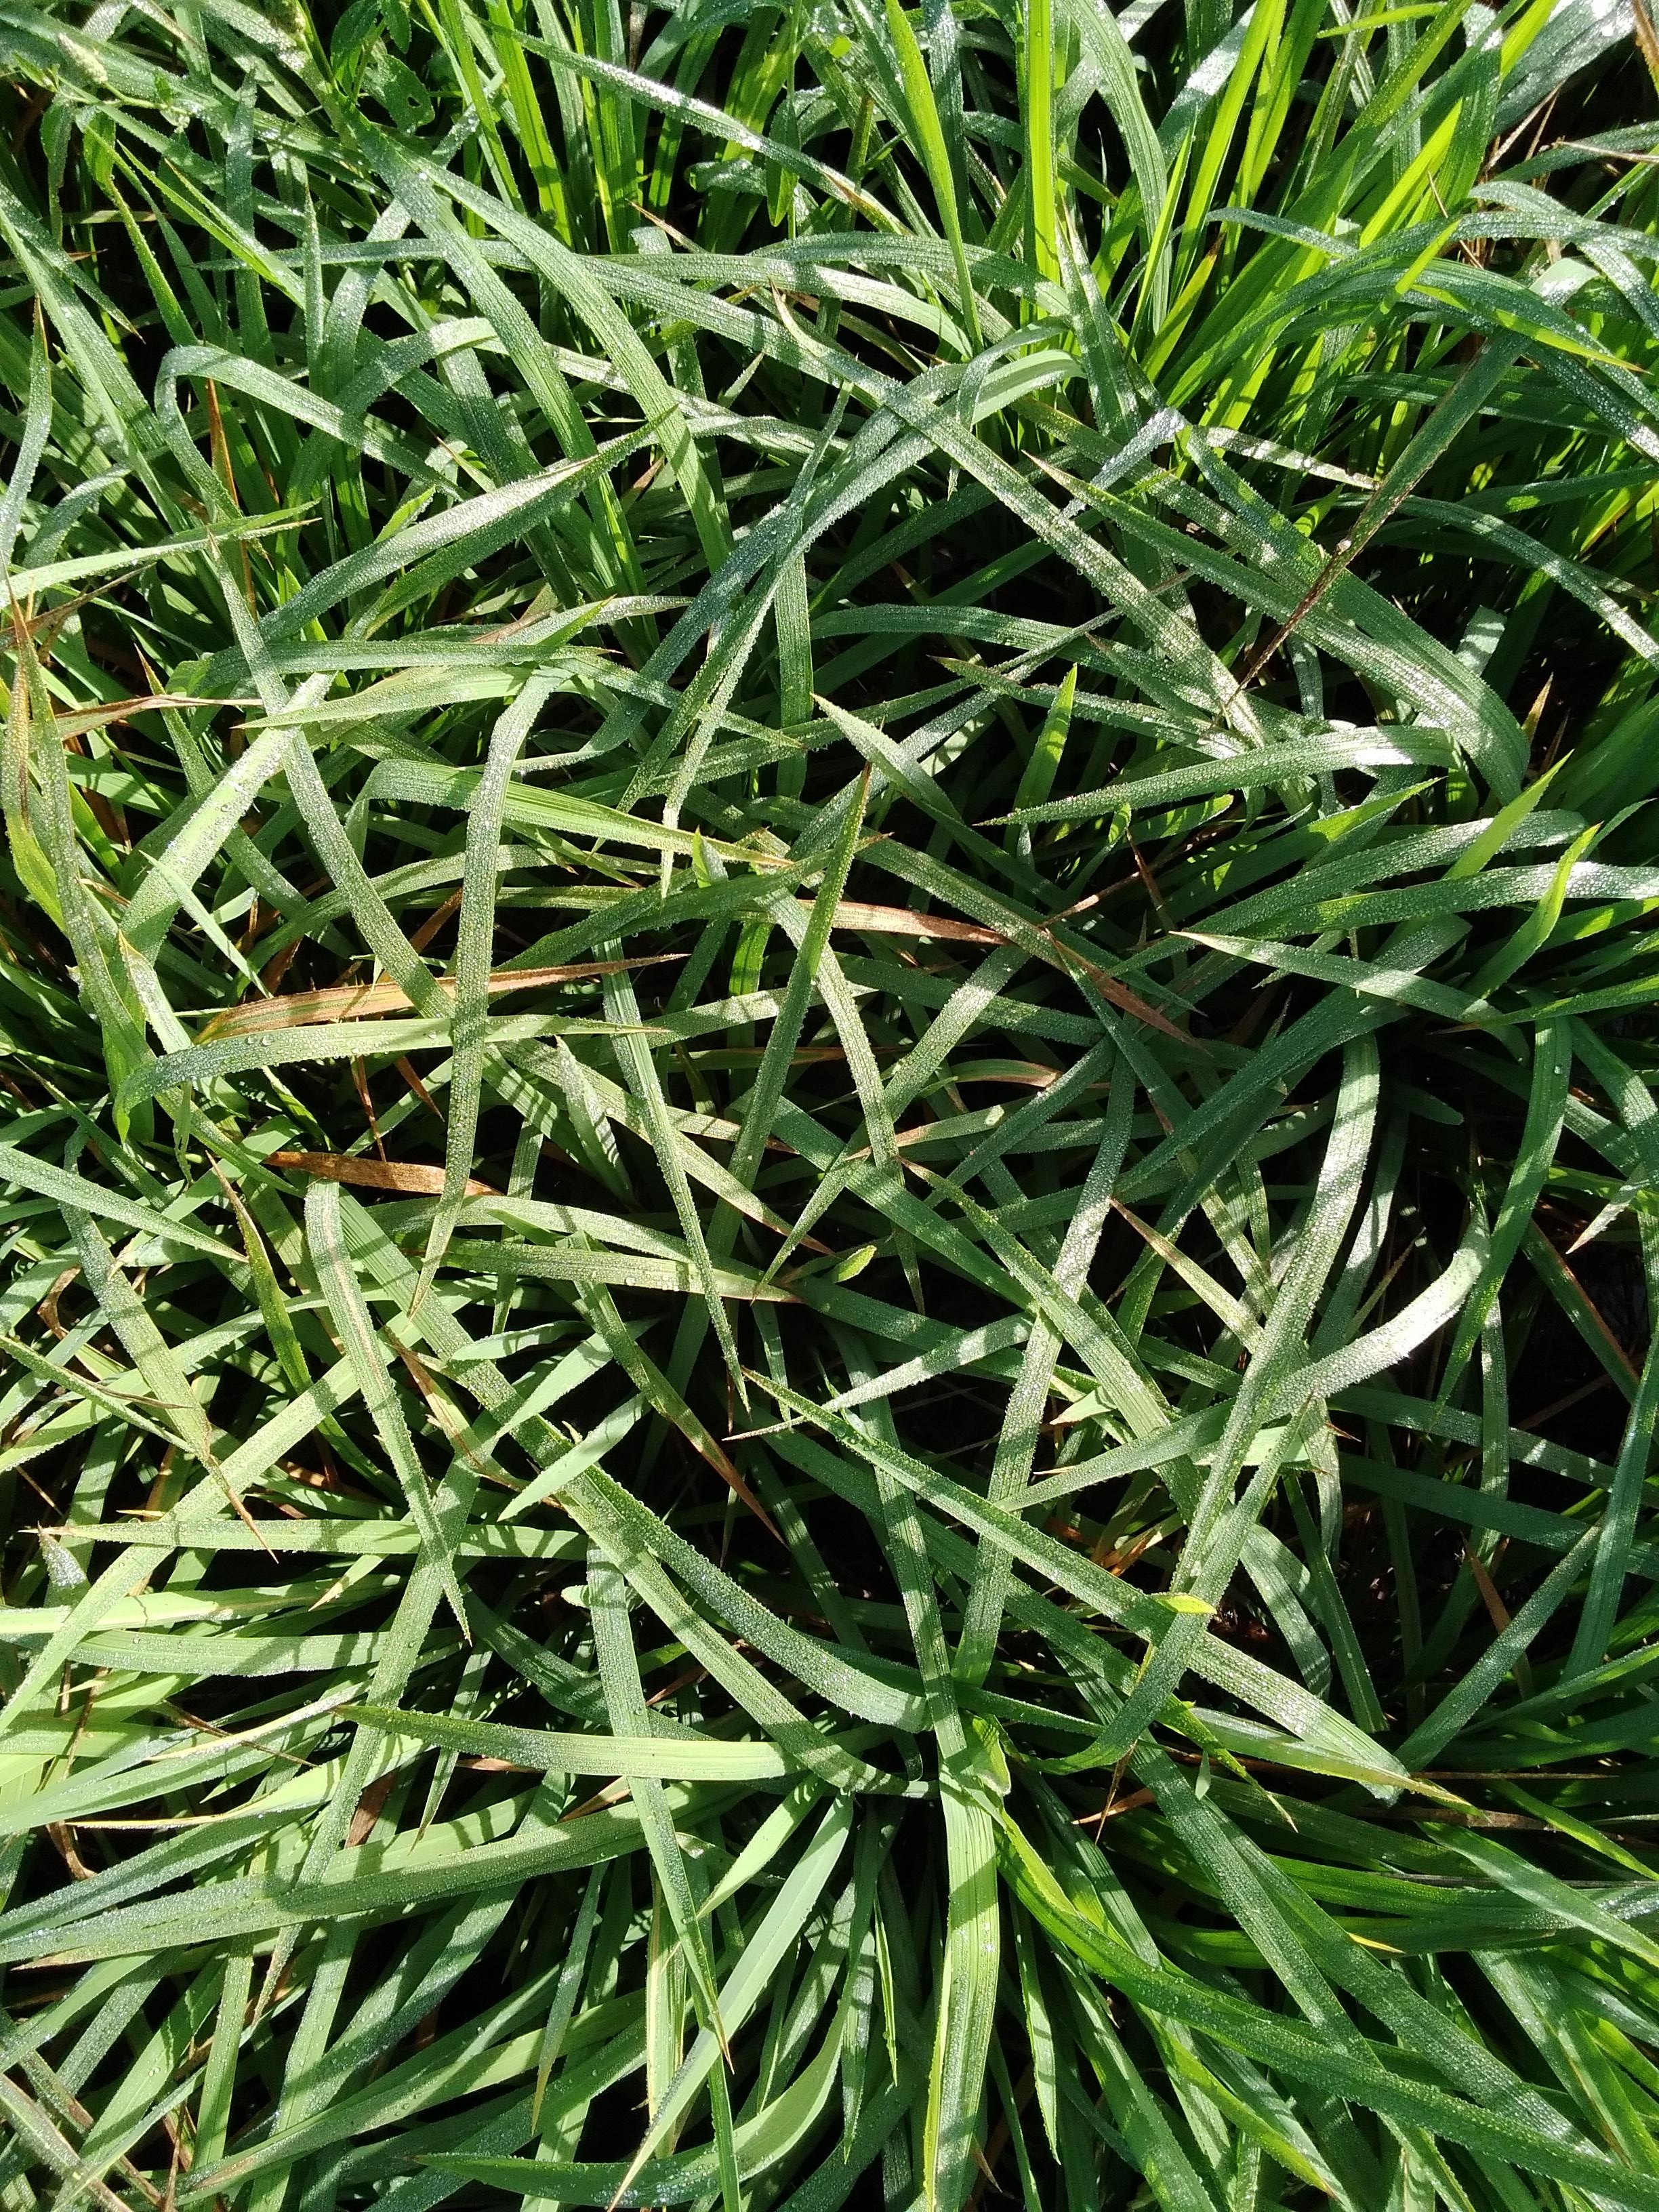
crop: rice
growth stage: stage milk
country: Senegal
